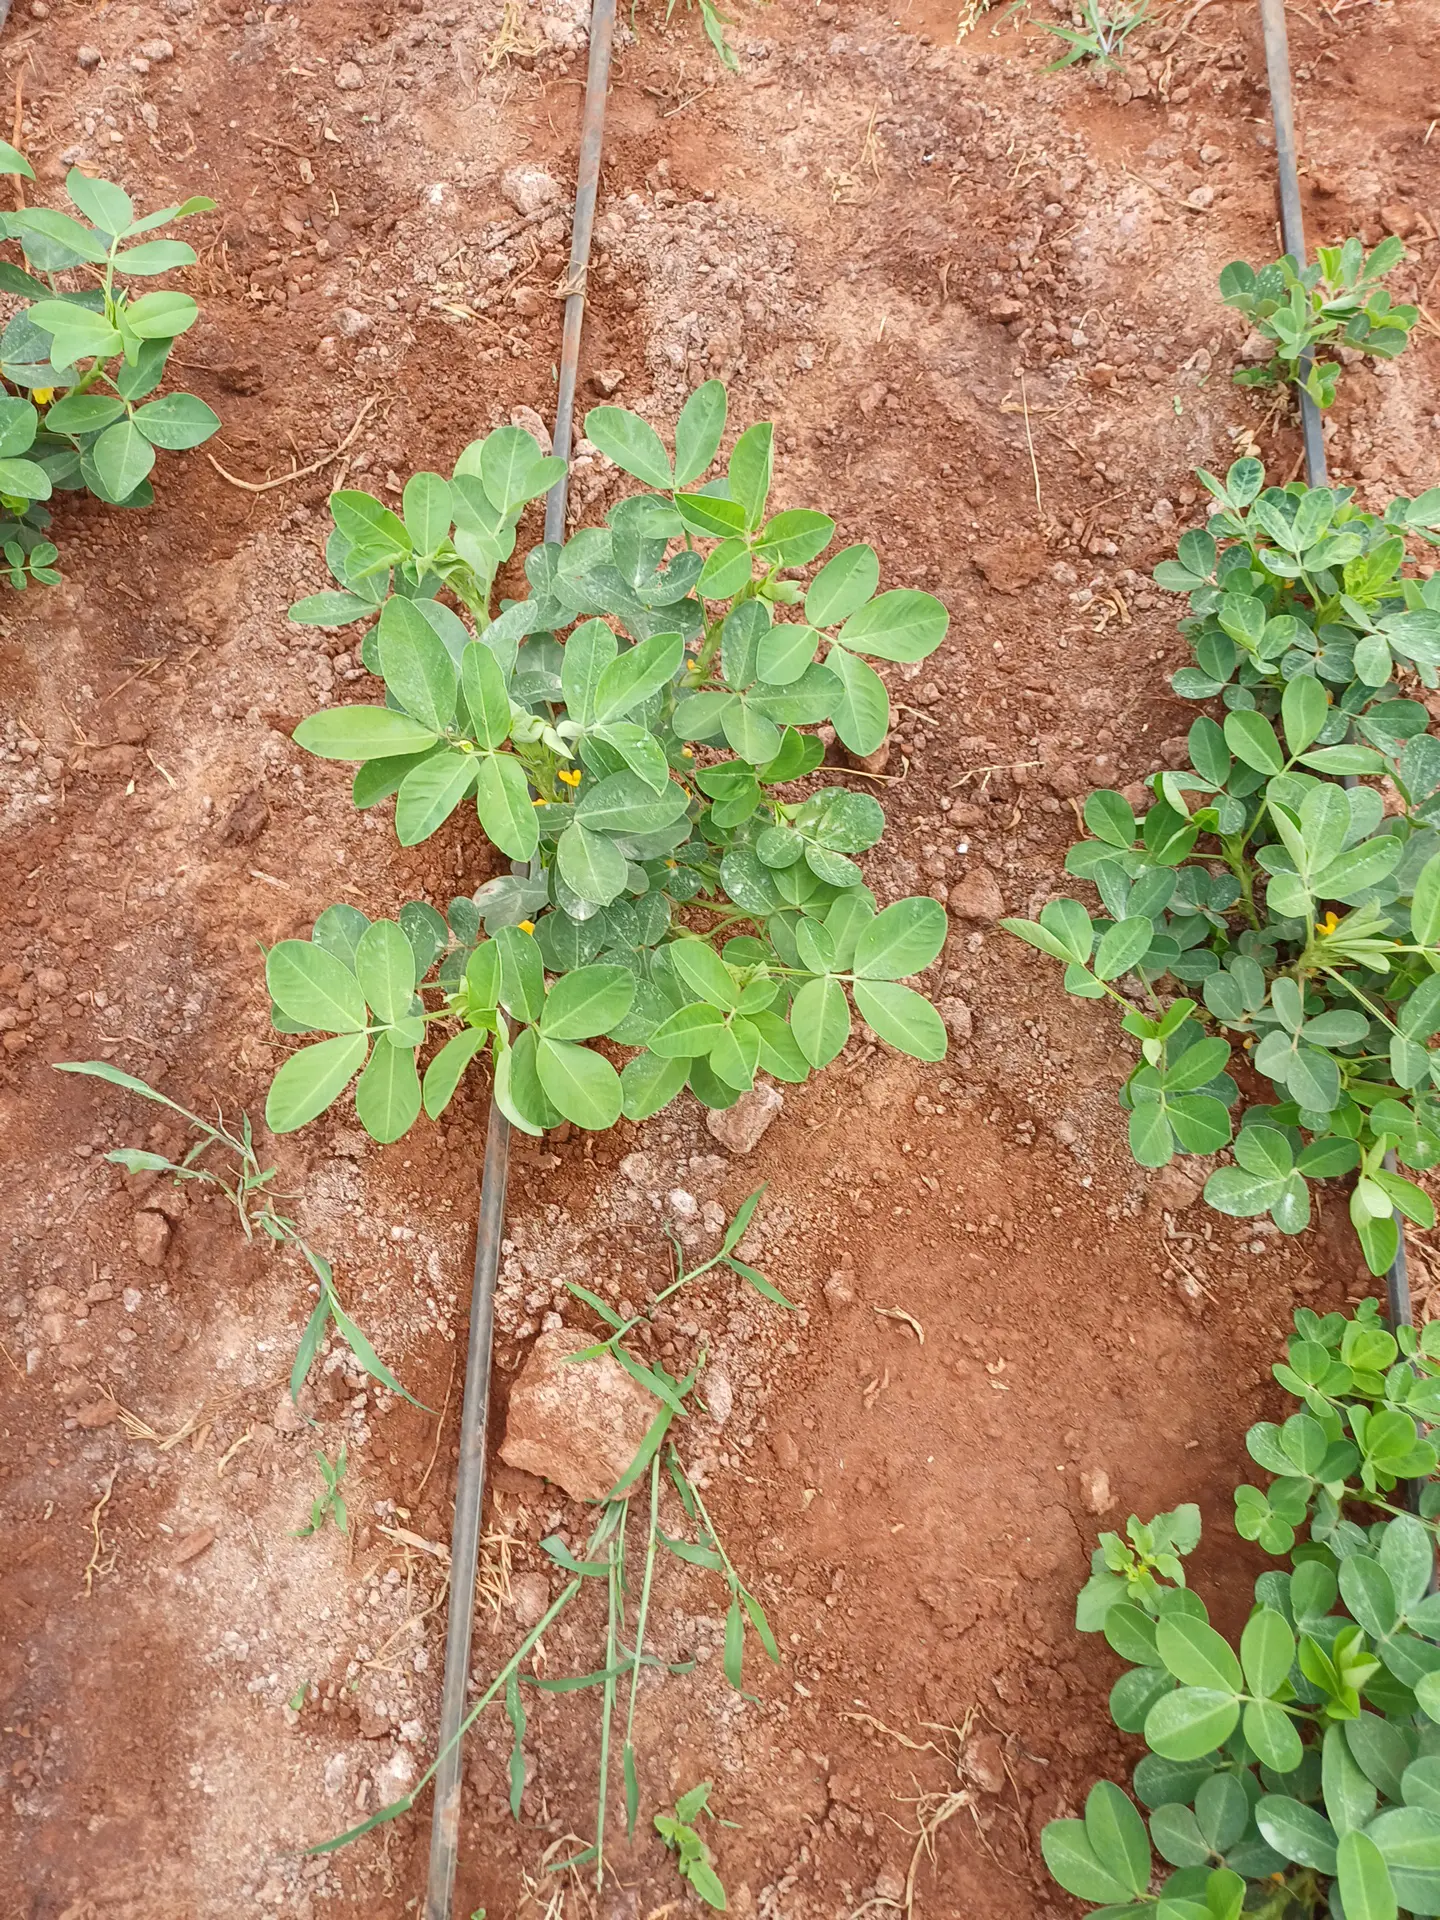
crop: groundnut
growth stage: flowering
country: Kenya
